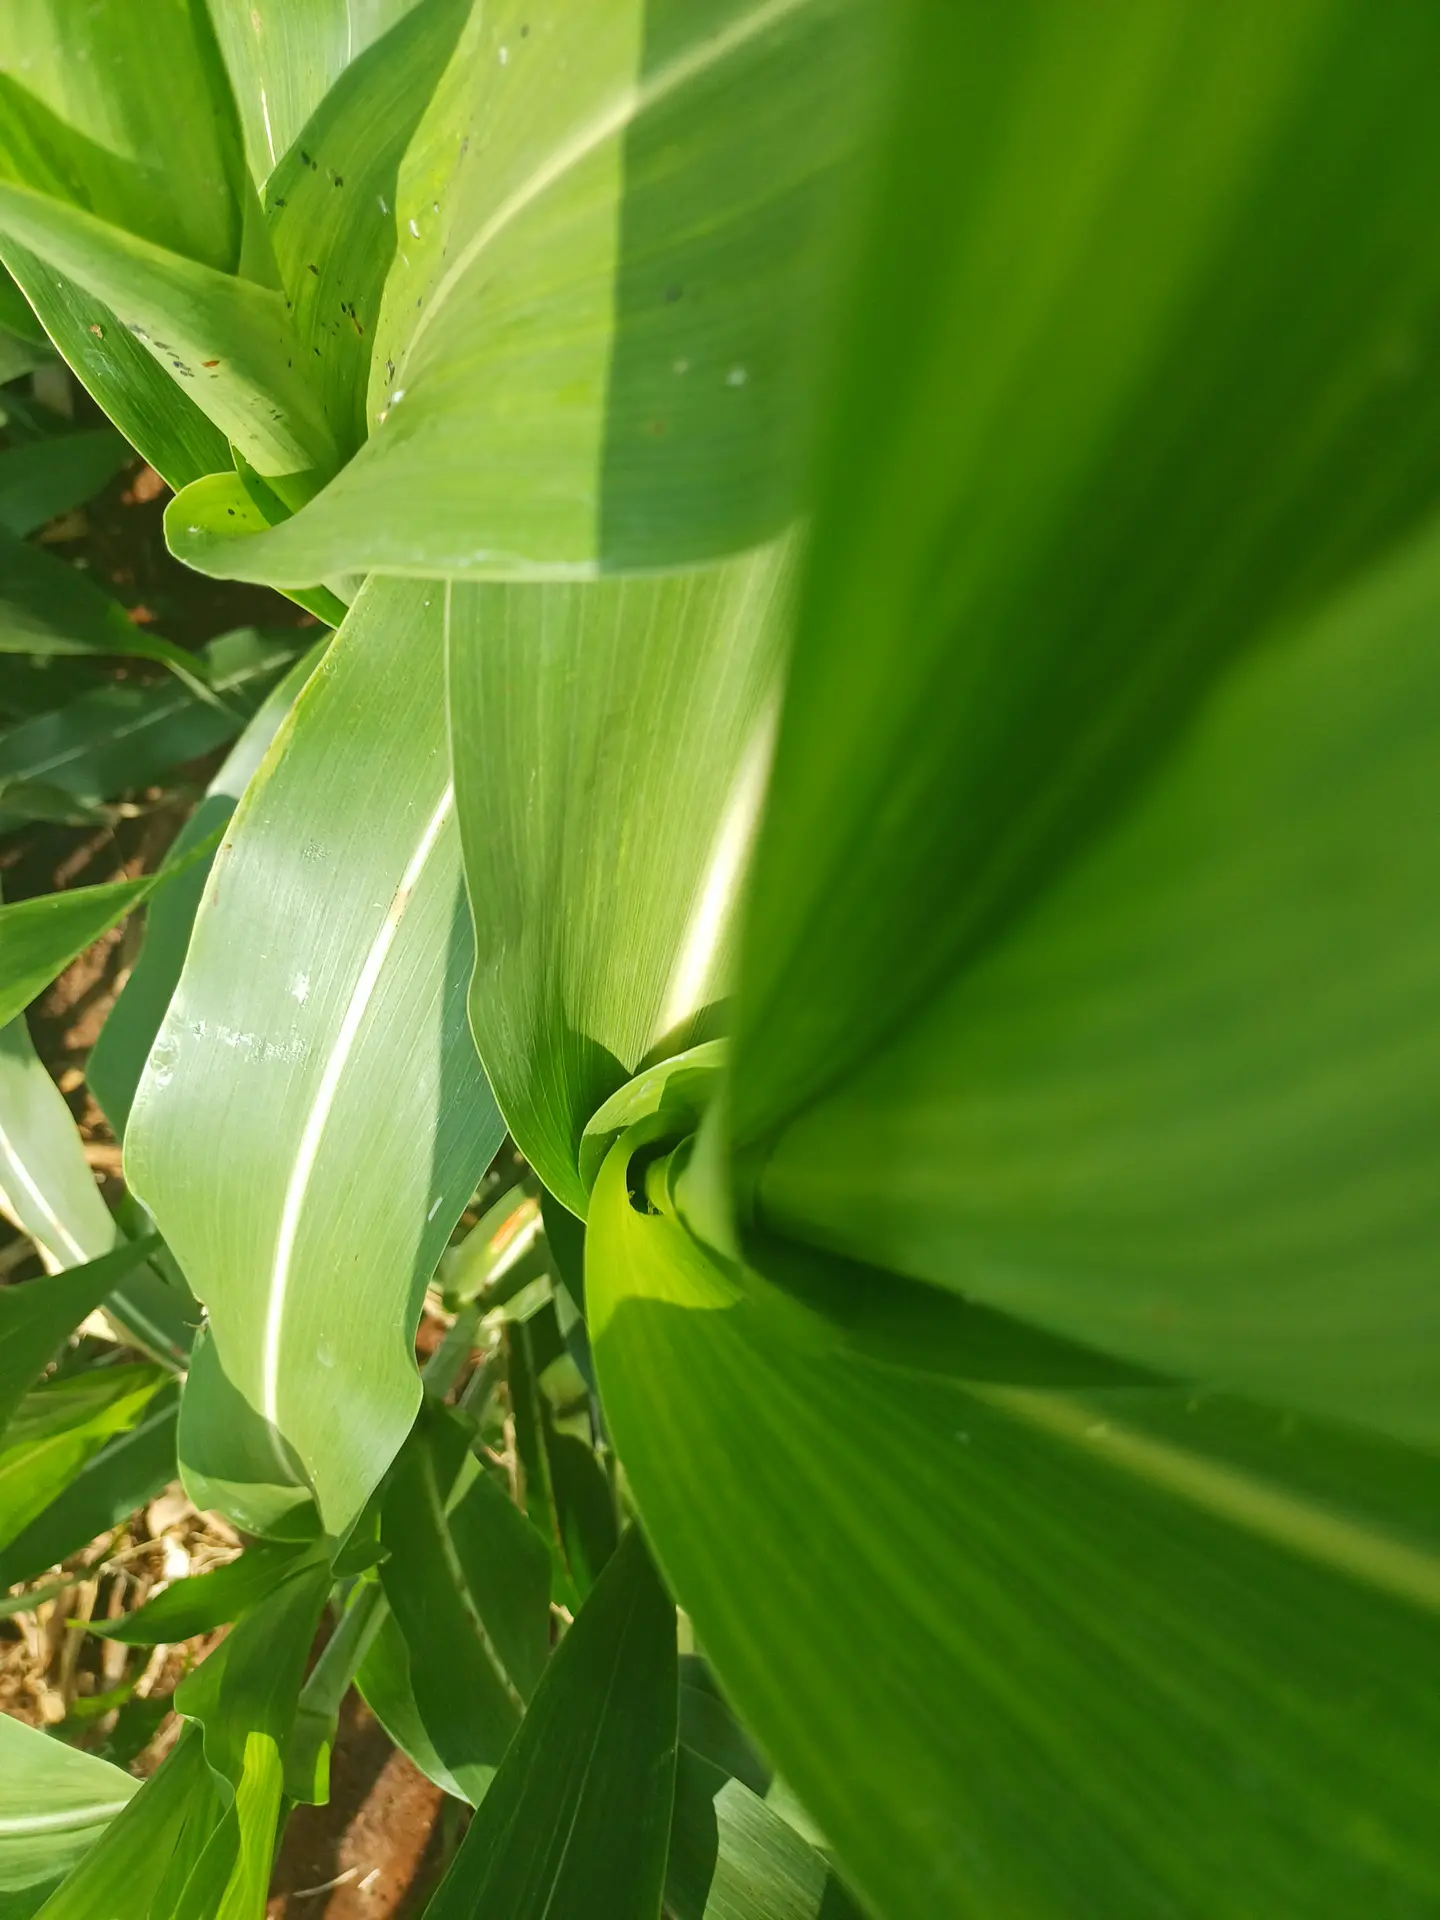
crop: sorghum
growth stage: vegetative
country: Kenya
